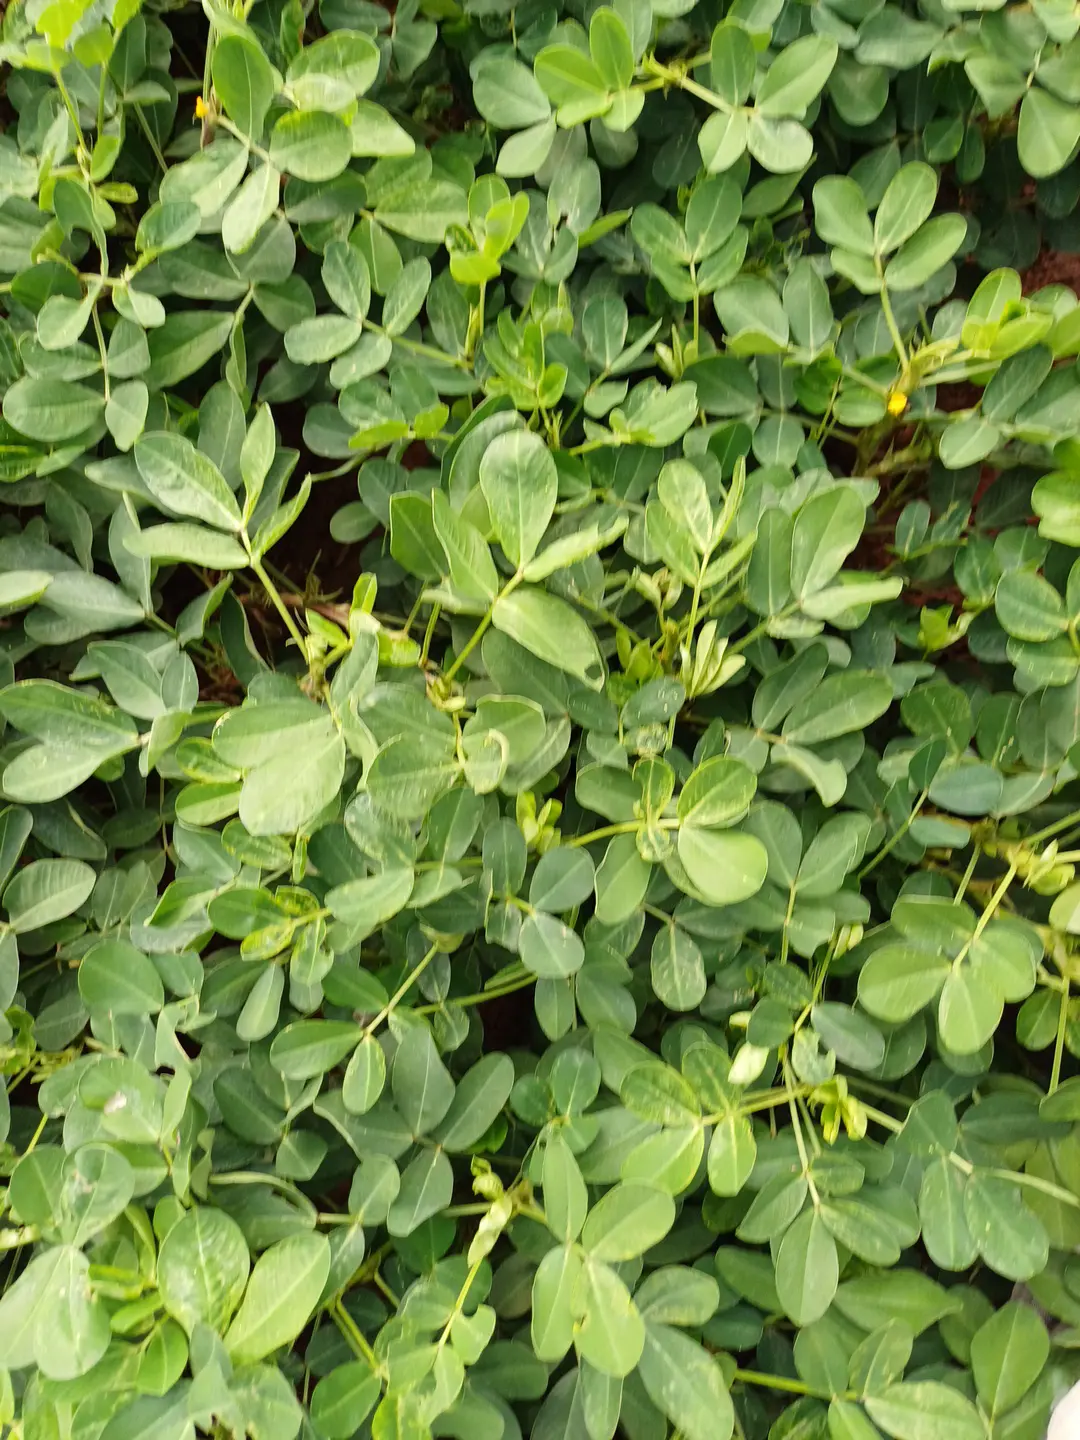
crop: groundnut
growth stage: flowering
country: Kenya
